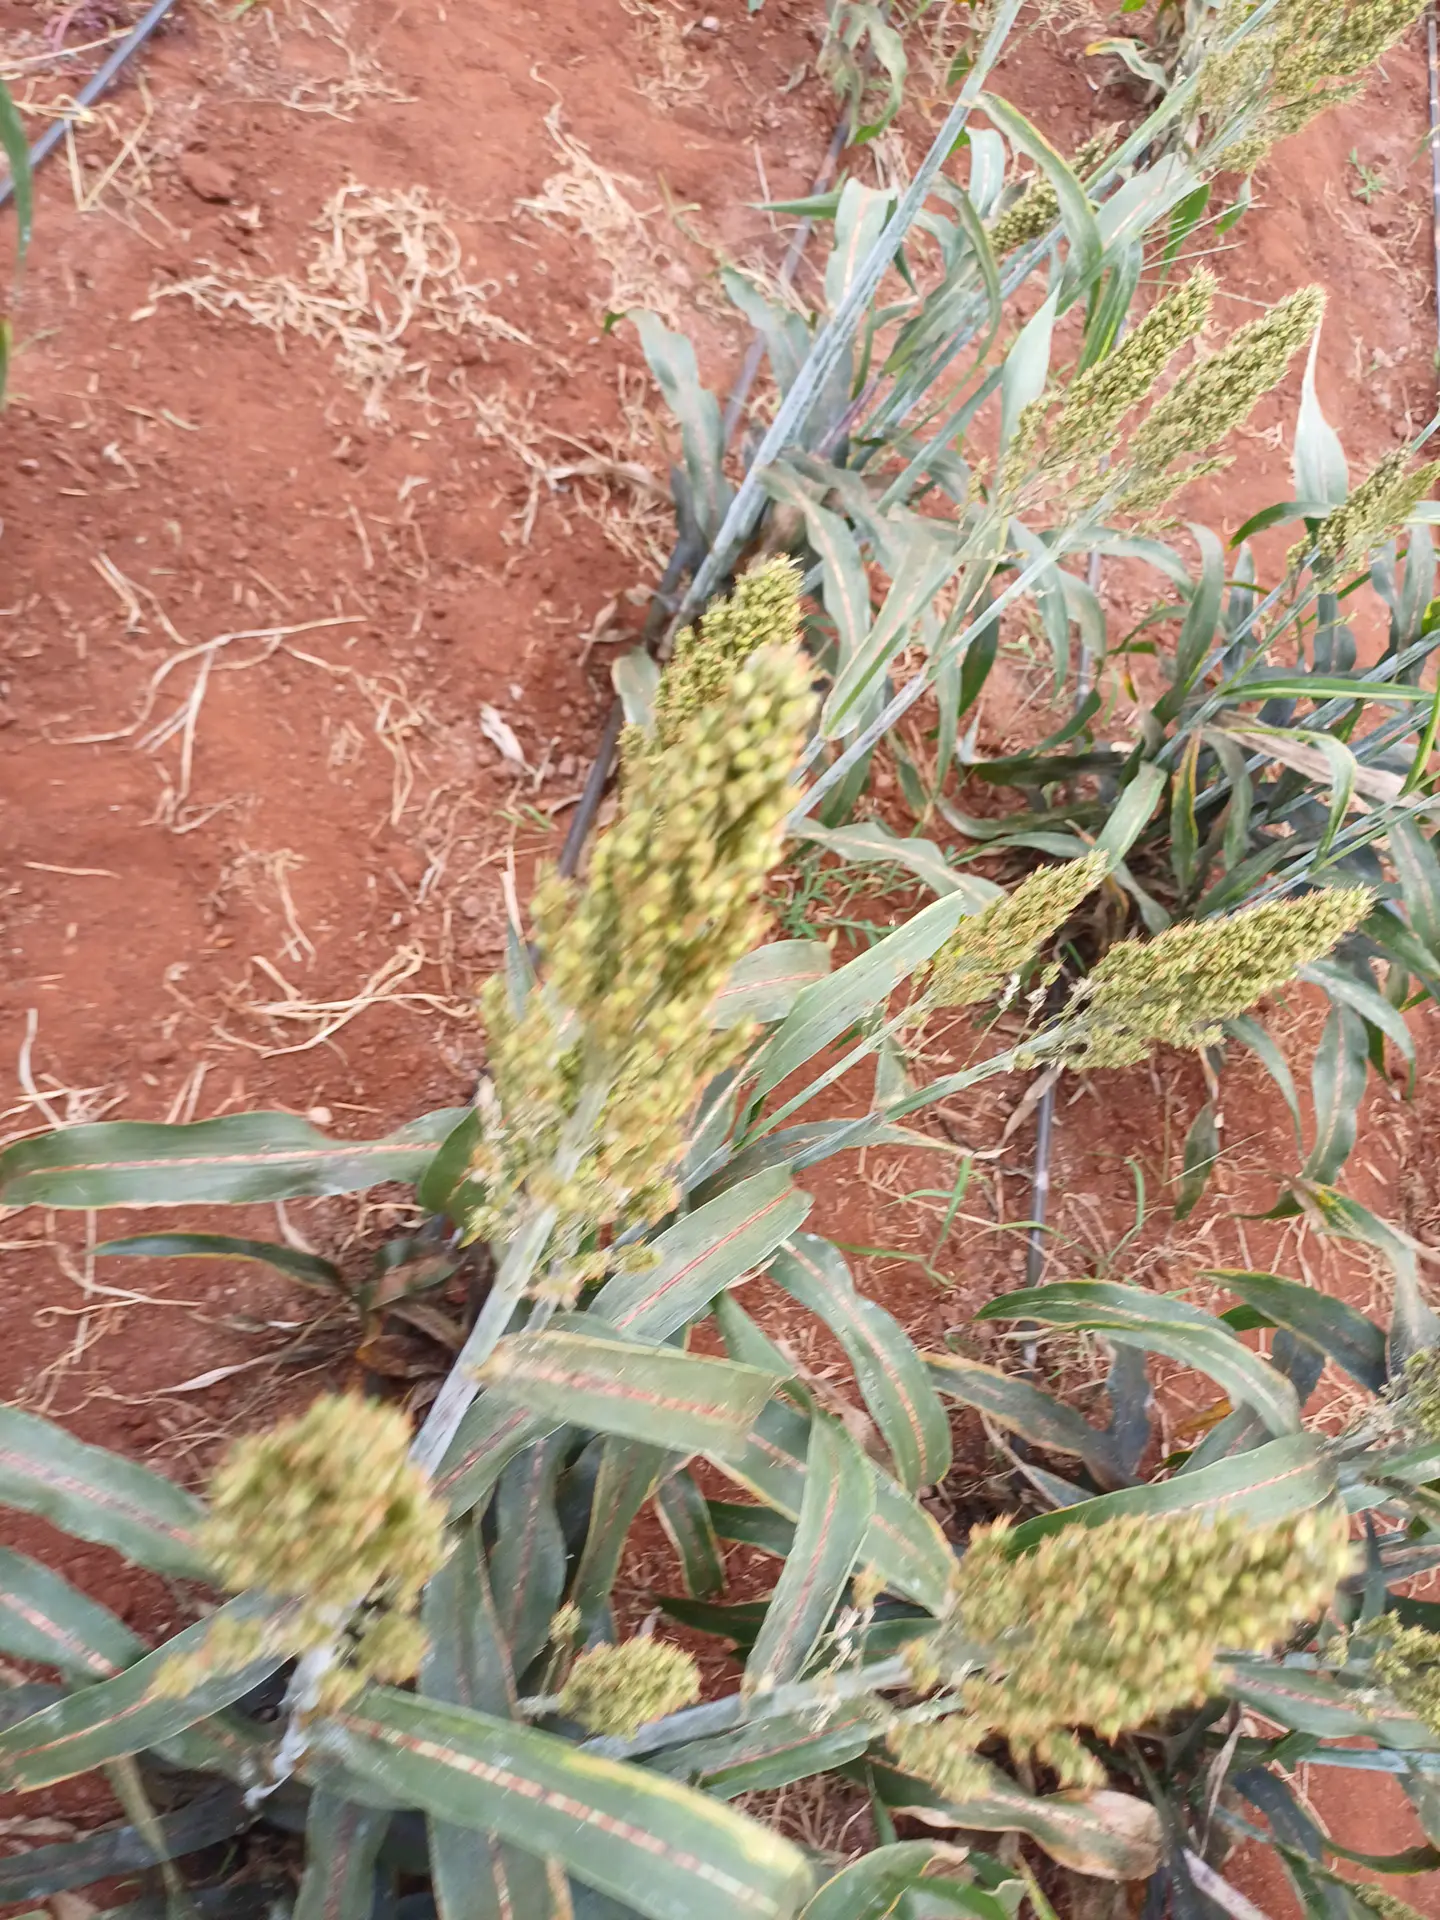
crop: sorghum
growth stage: filling grain
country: Kenya
